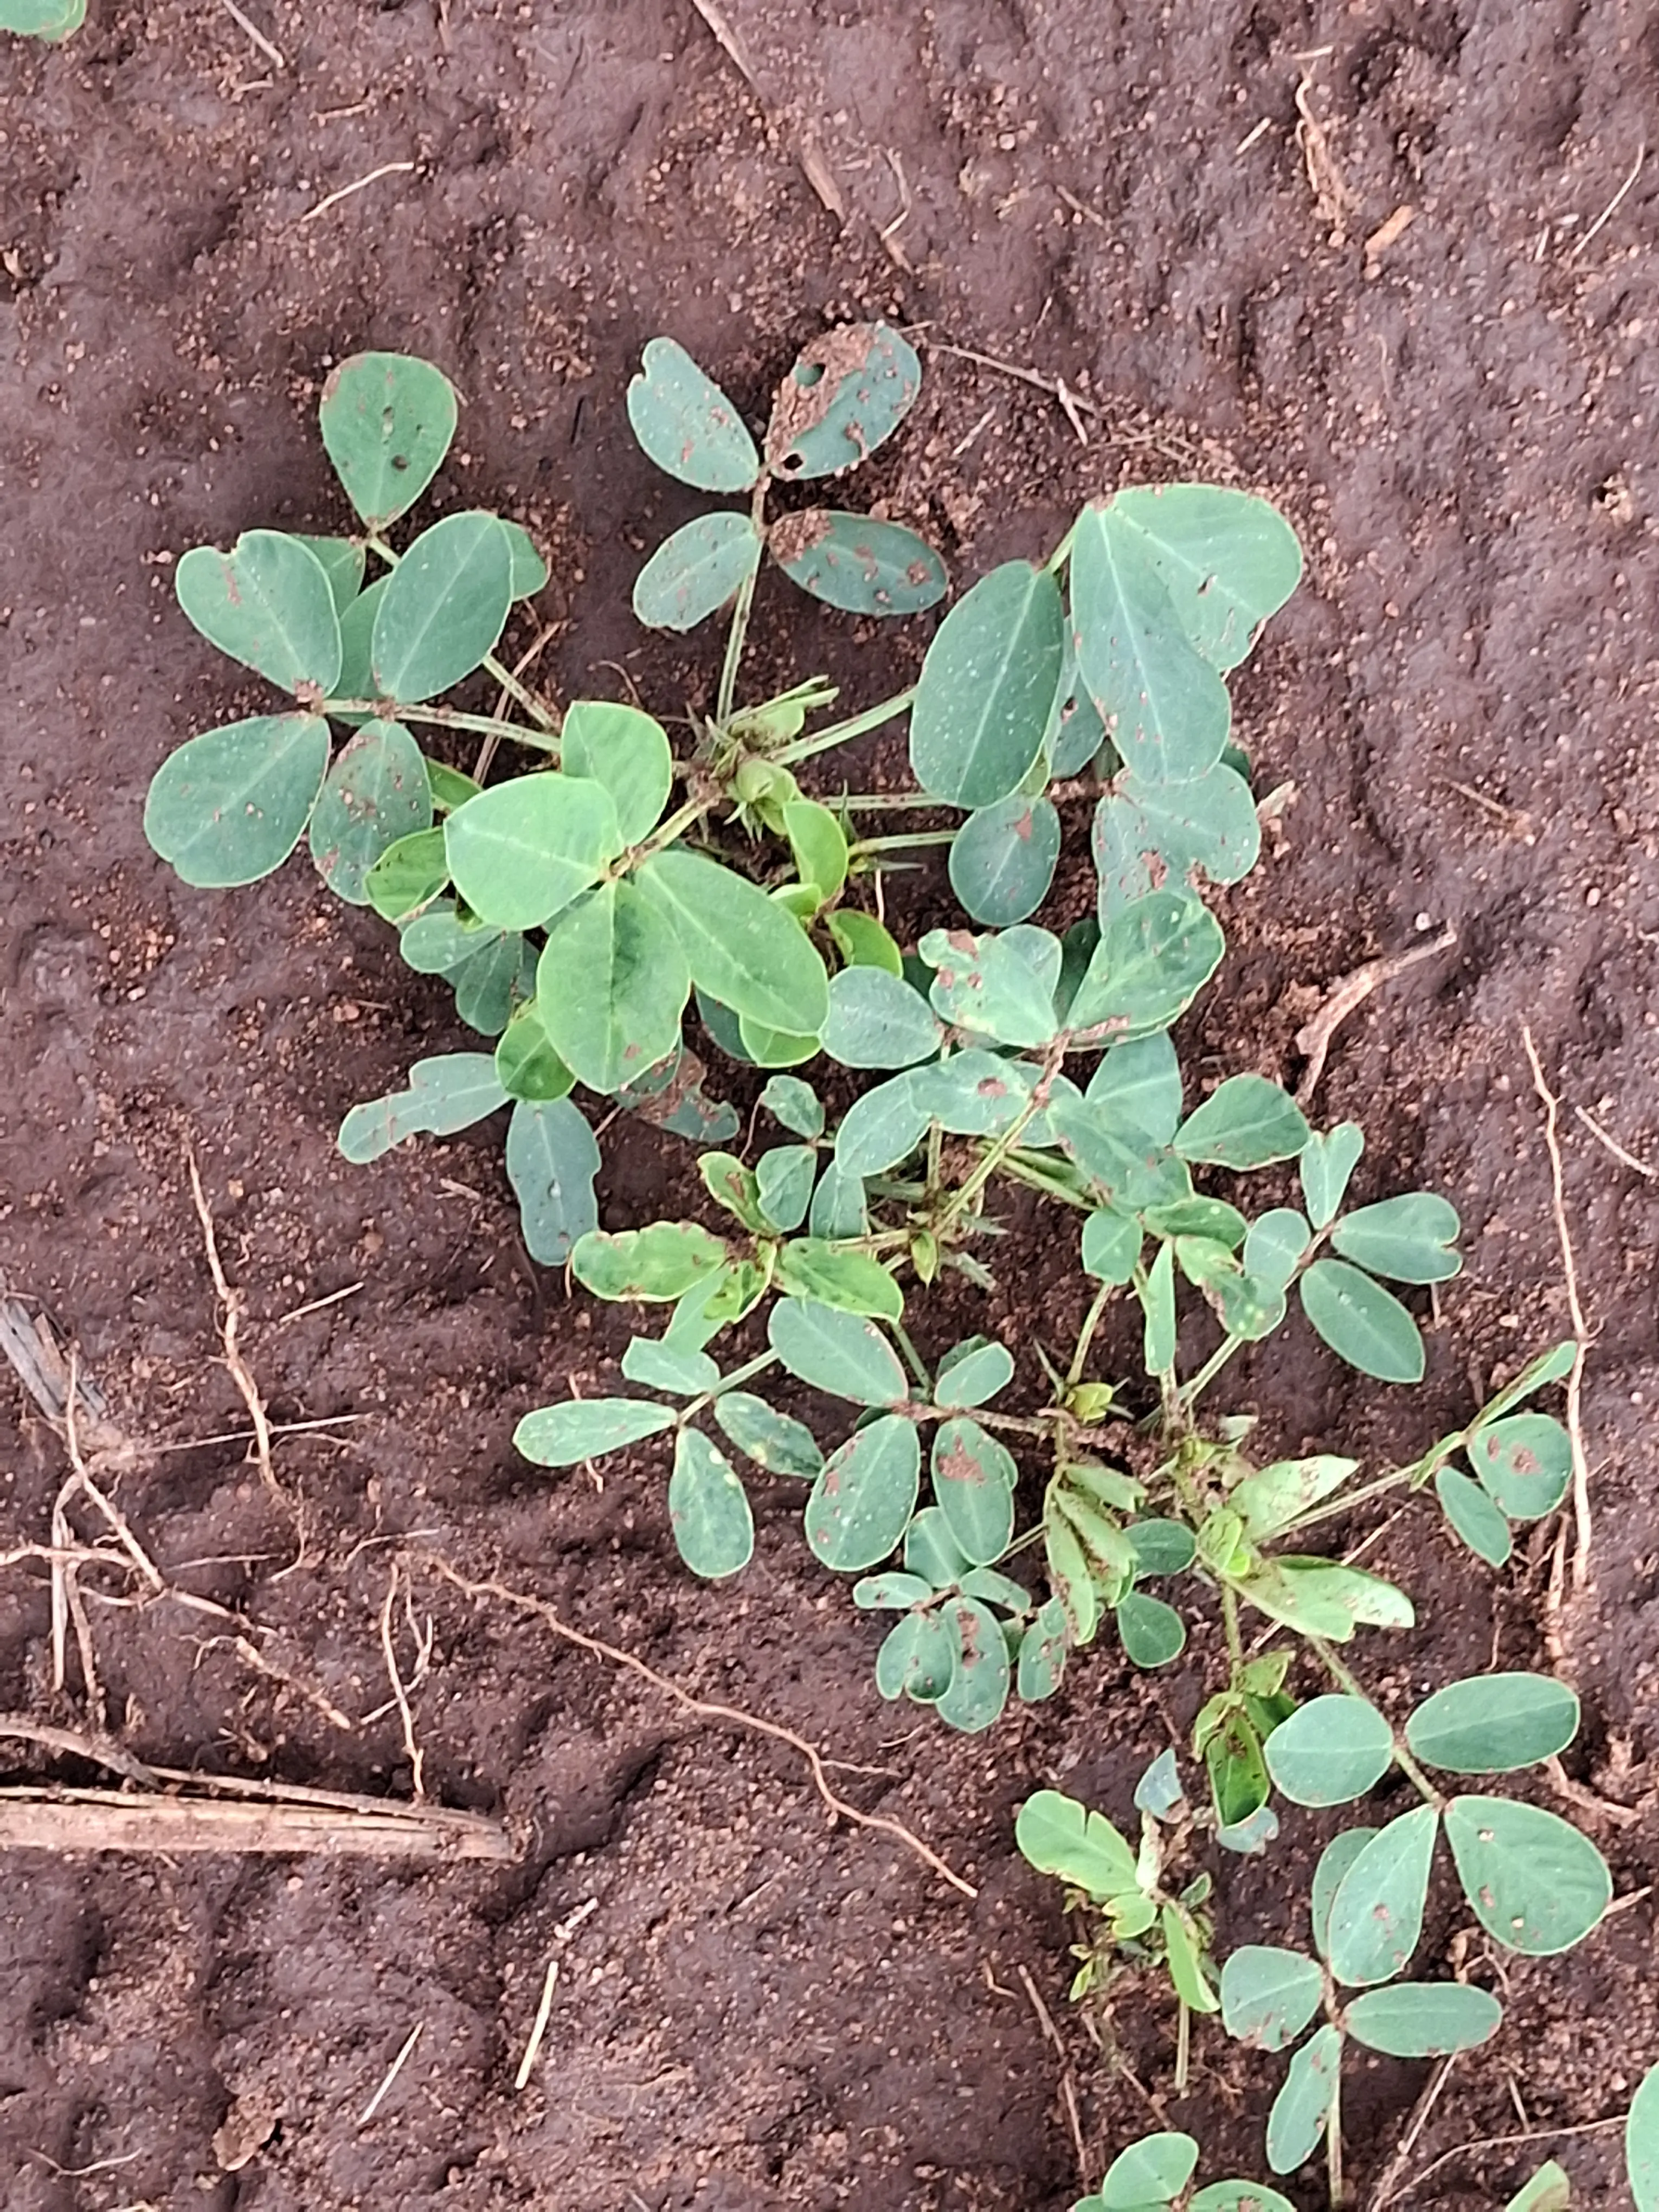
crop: groundnut
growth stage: vegetative
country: Kenya
